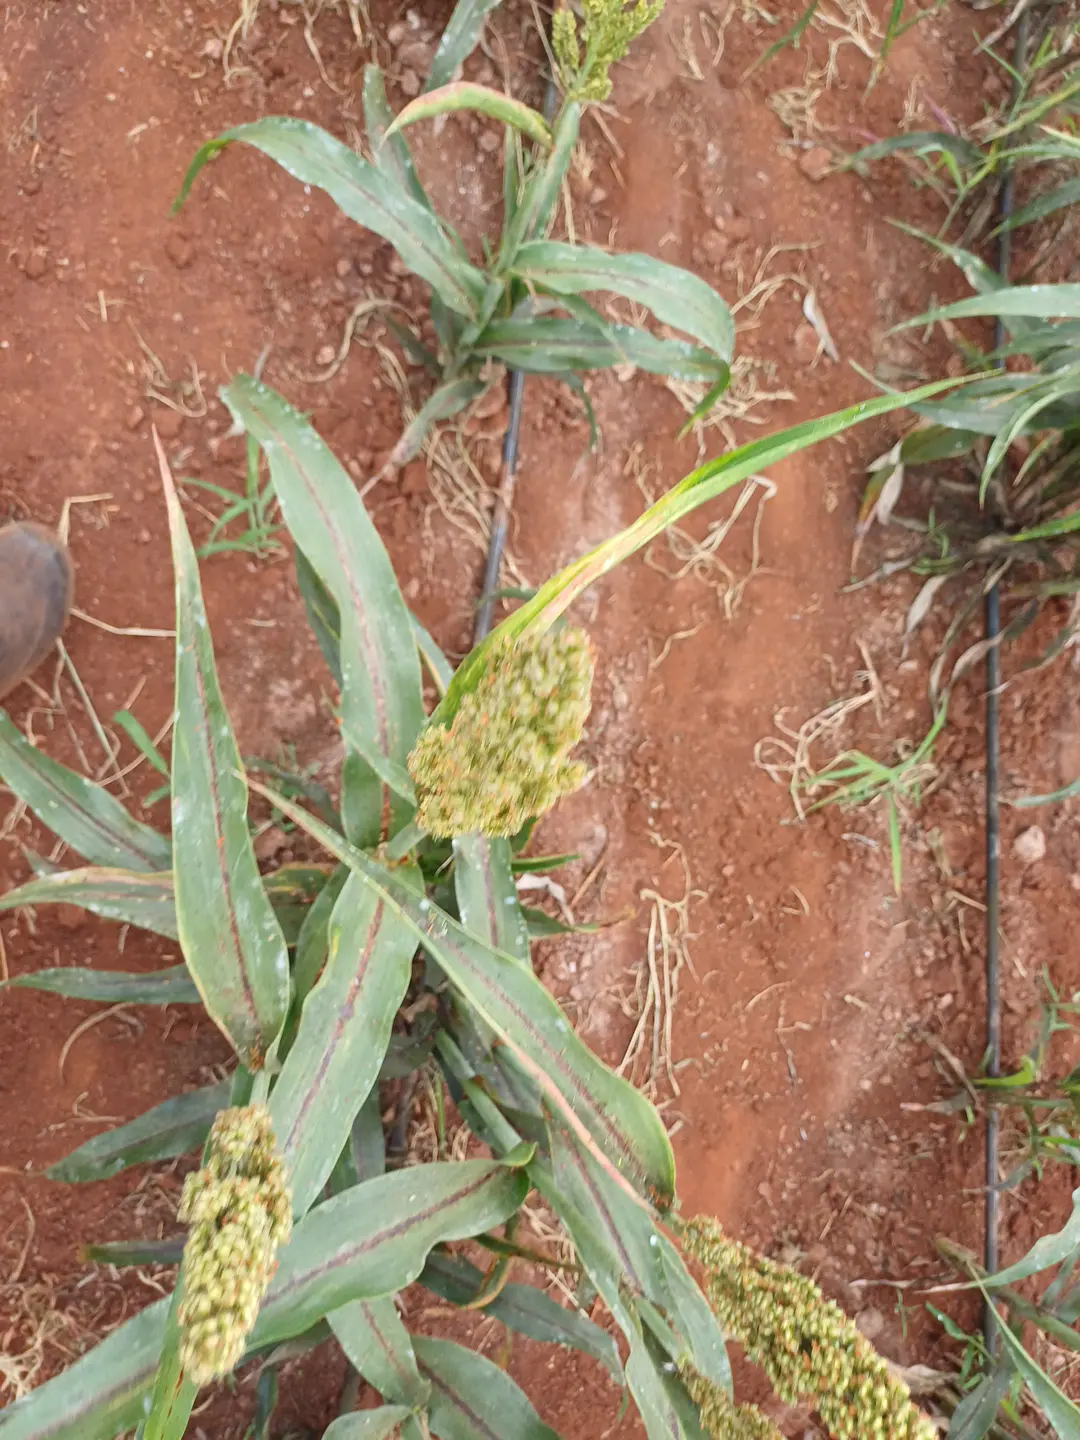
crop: sorghum
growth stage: filling grain
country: Kenya
